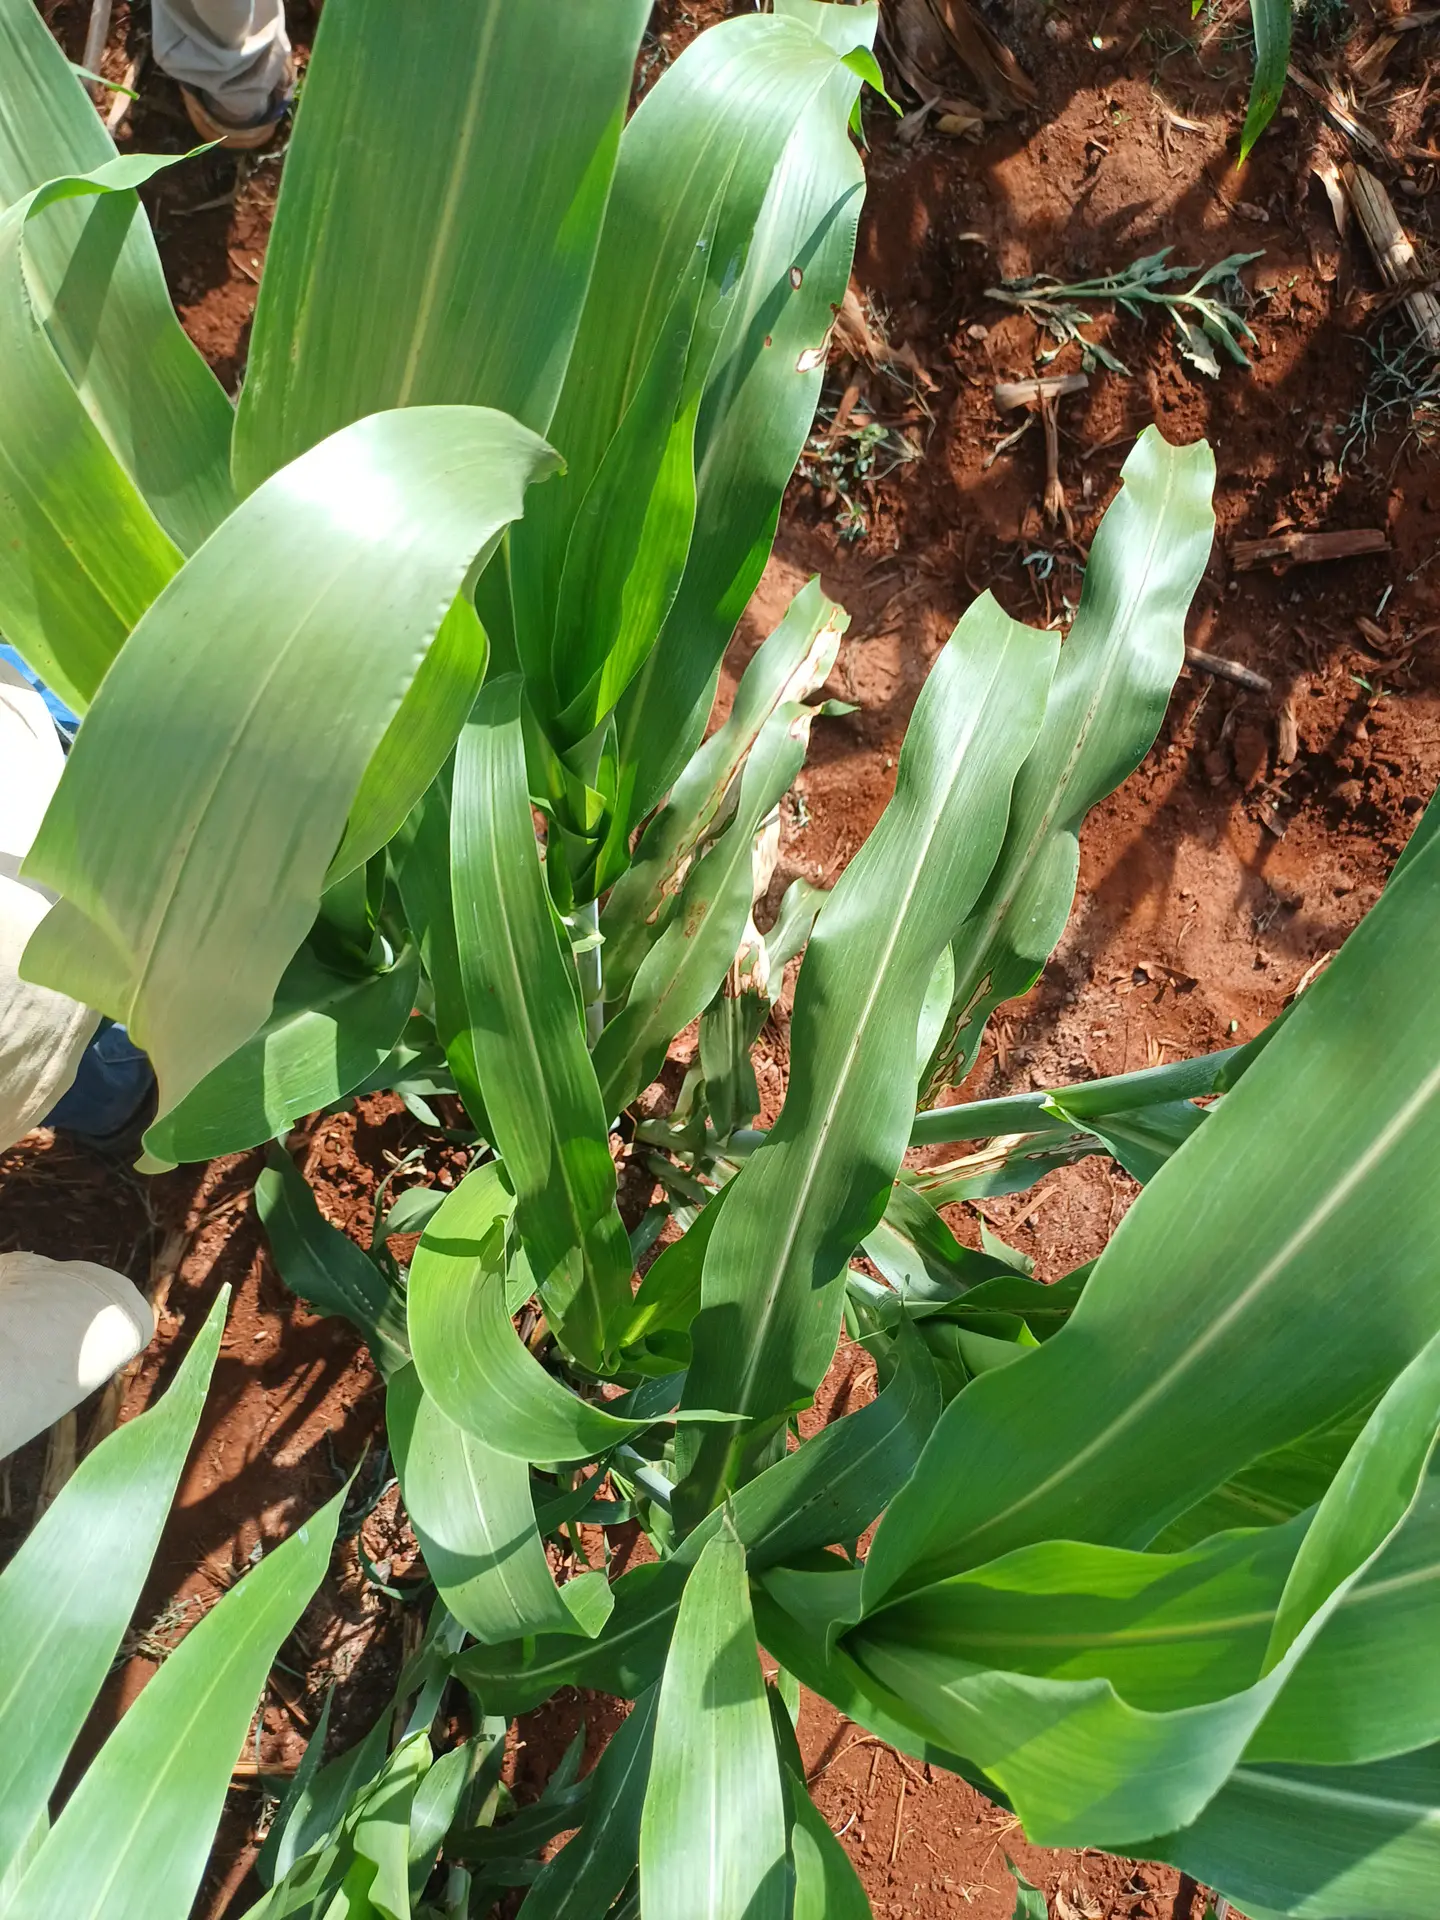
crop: sorghum
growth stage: vegetative
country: Kenya
